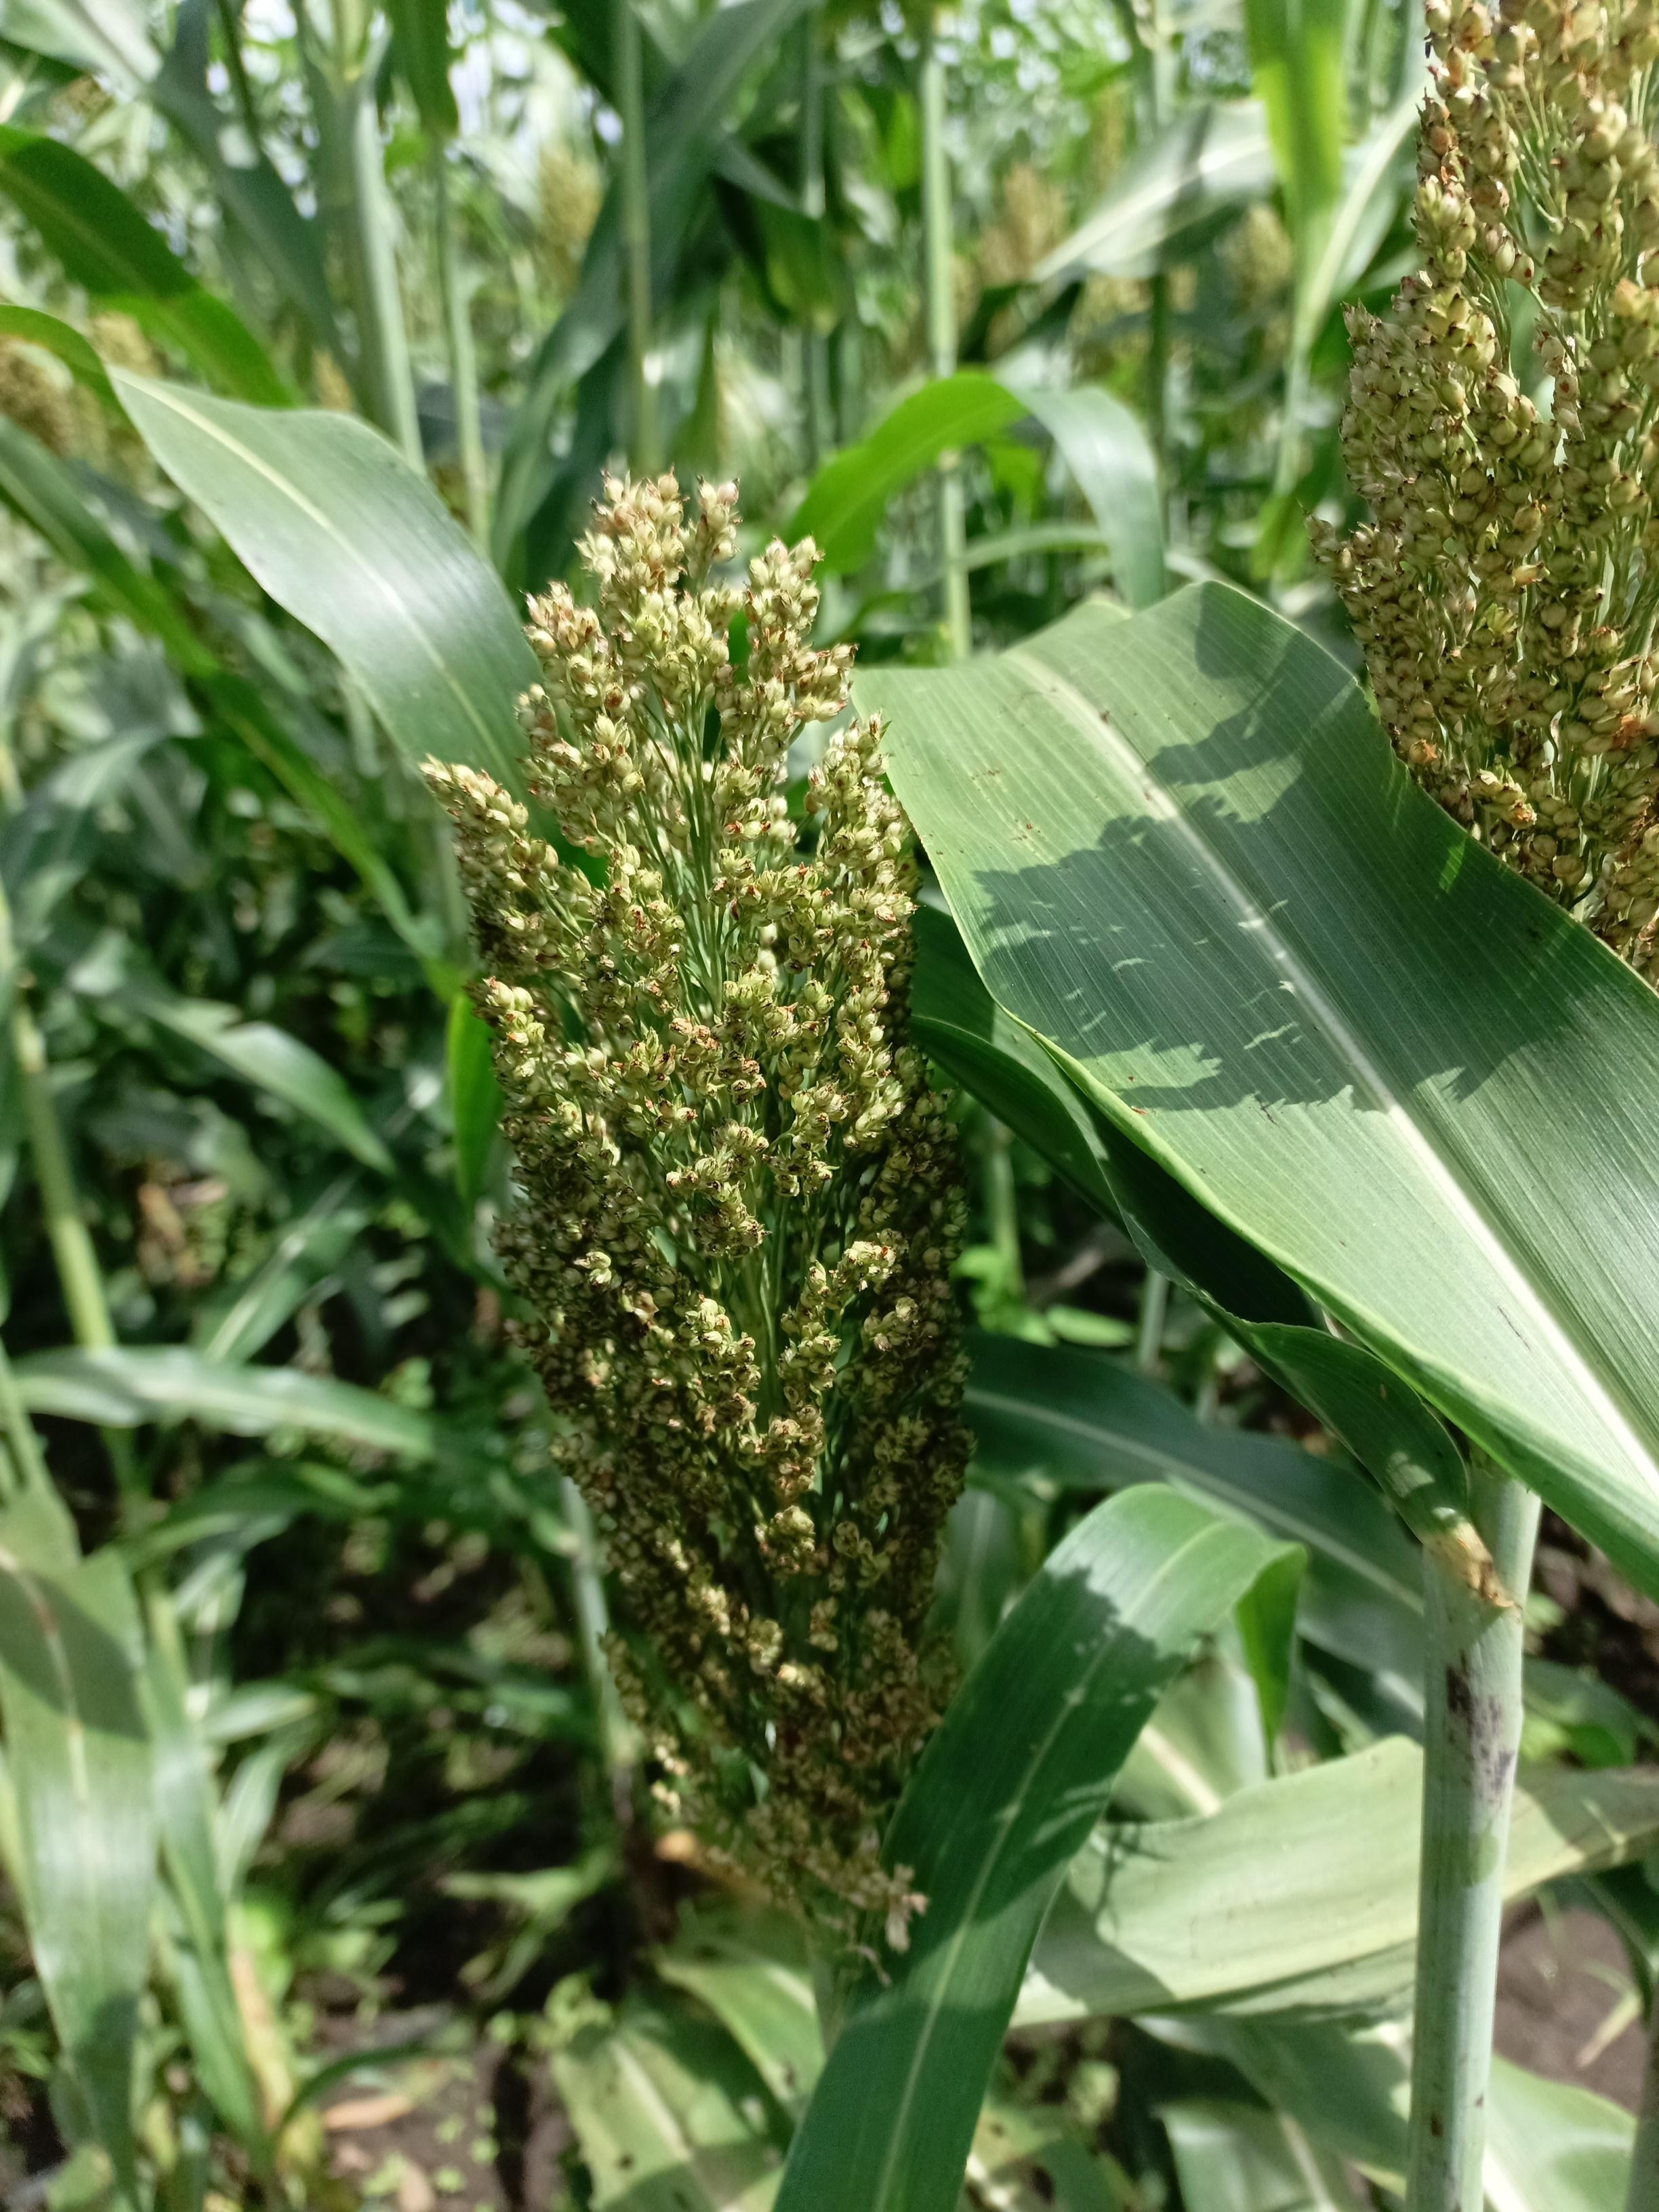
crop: sorghum
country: Tanzania
